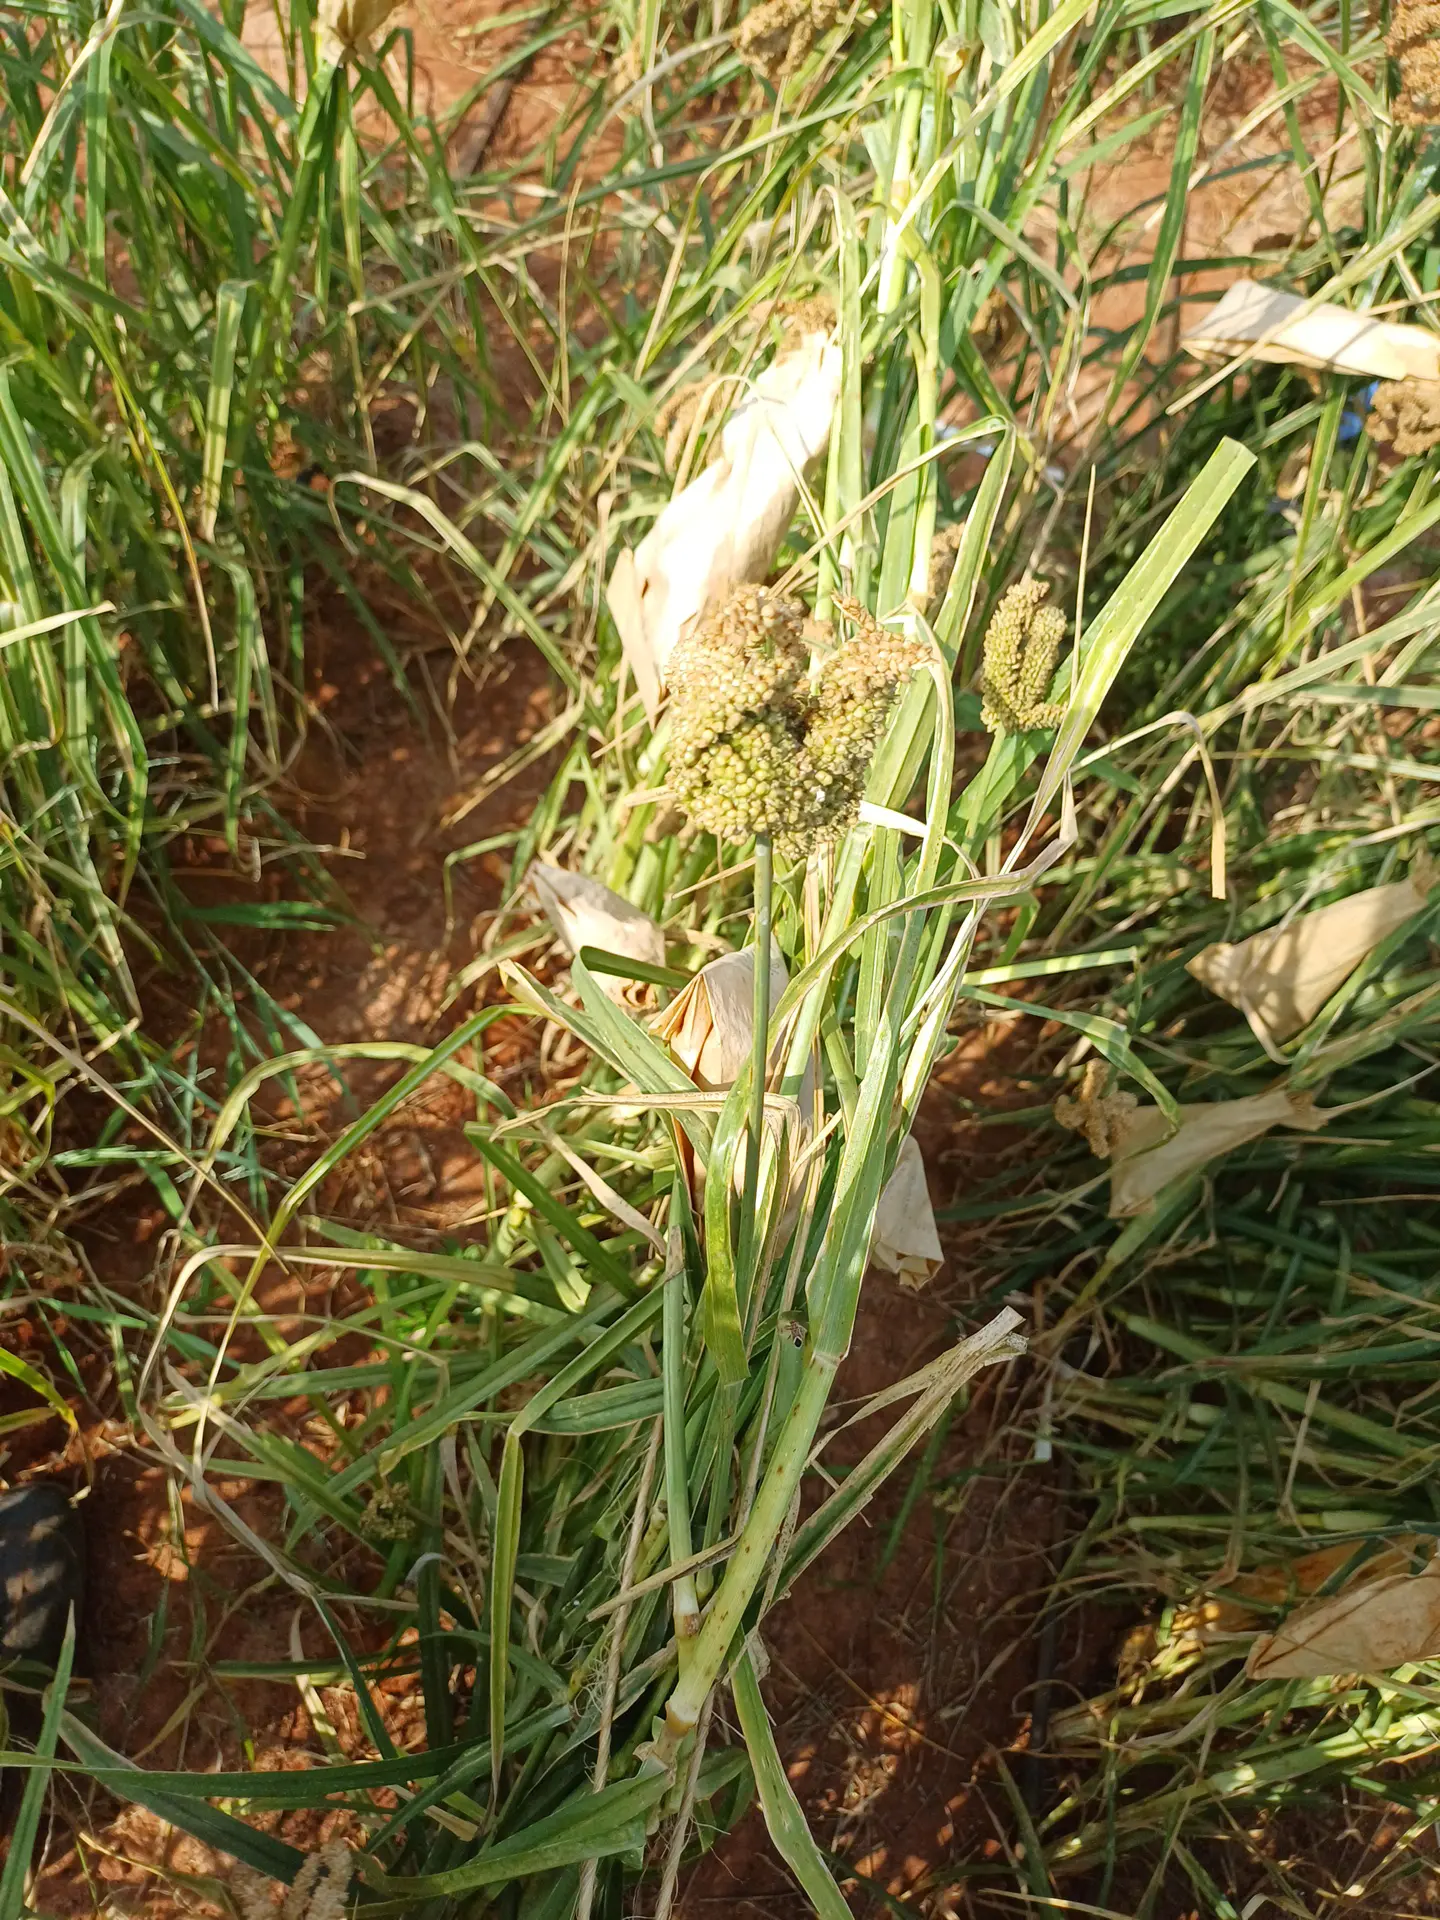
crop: finger millet
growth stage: maturity
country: Kenya
